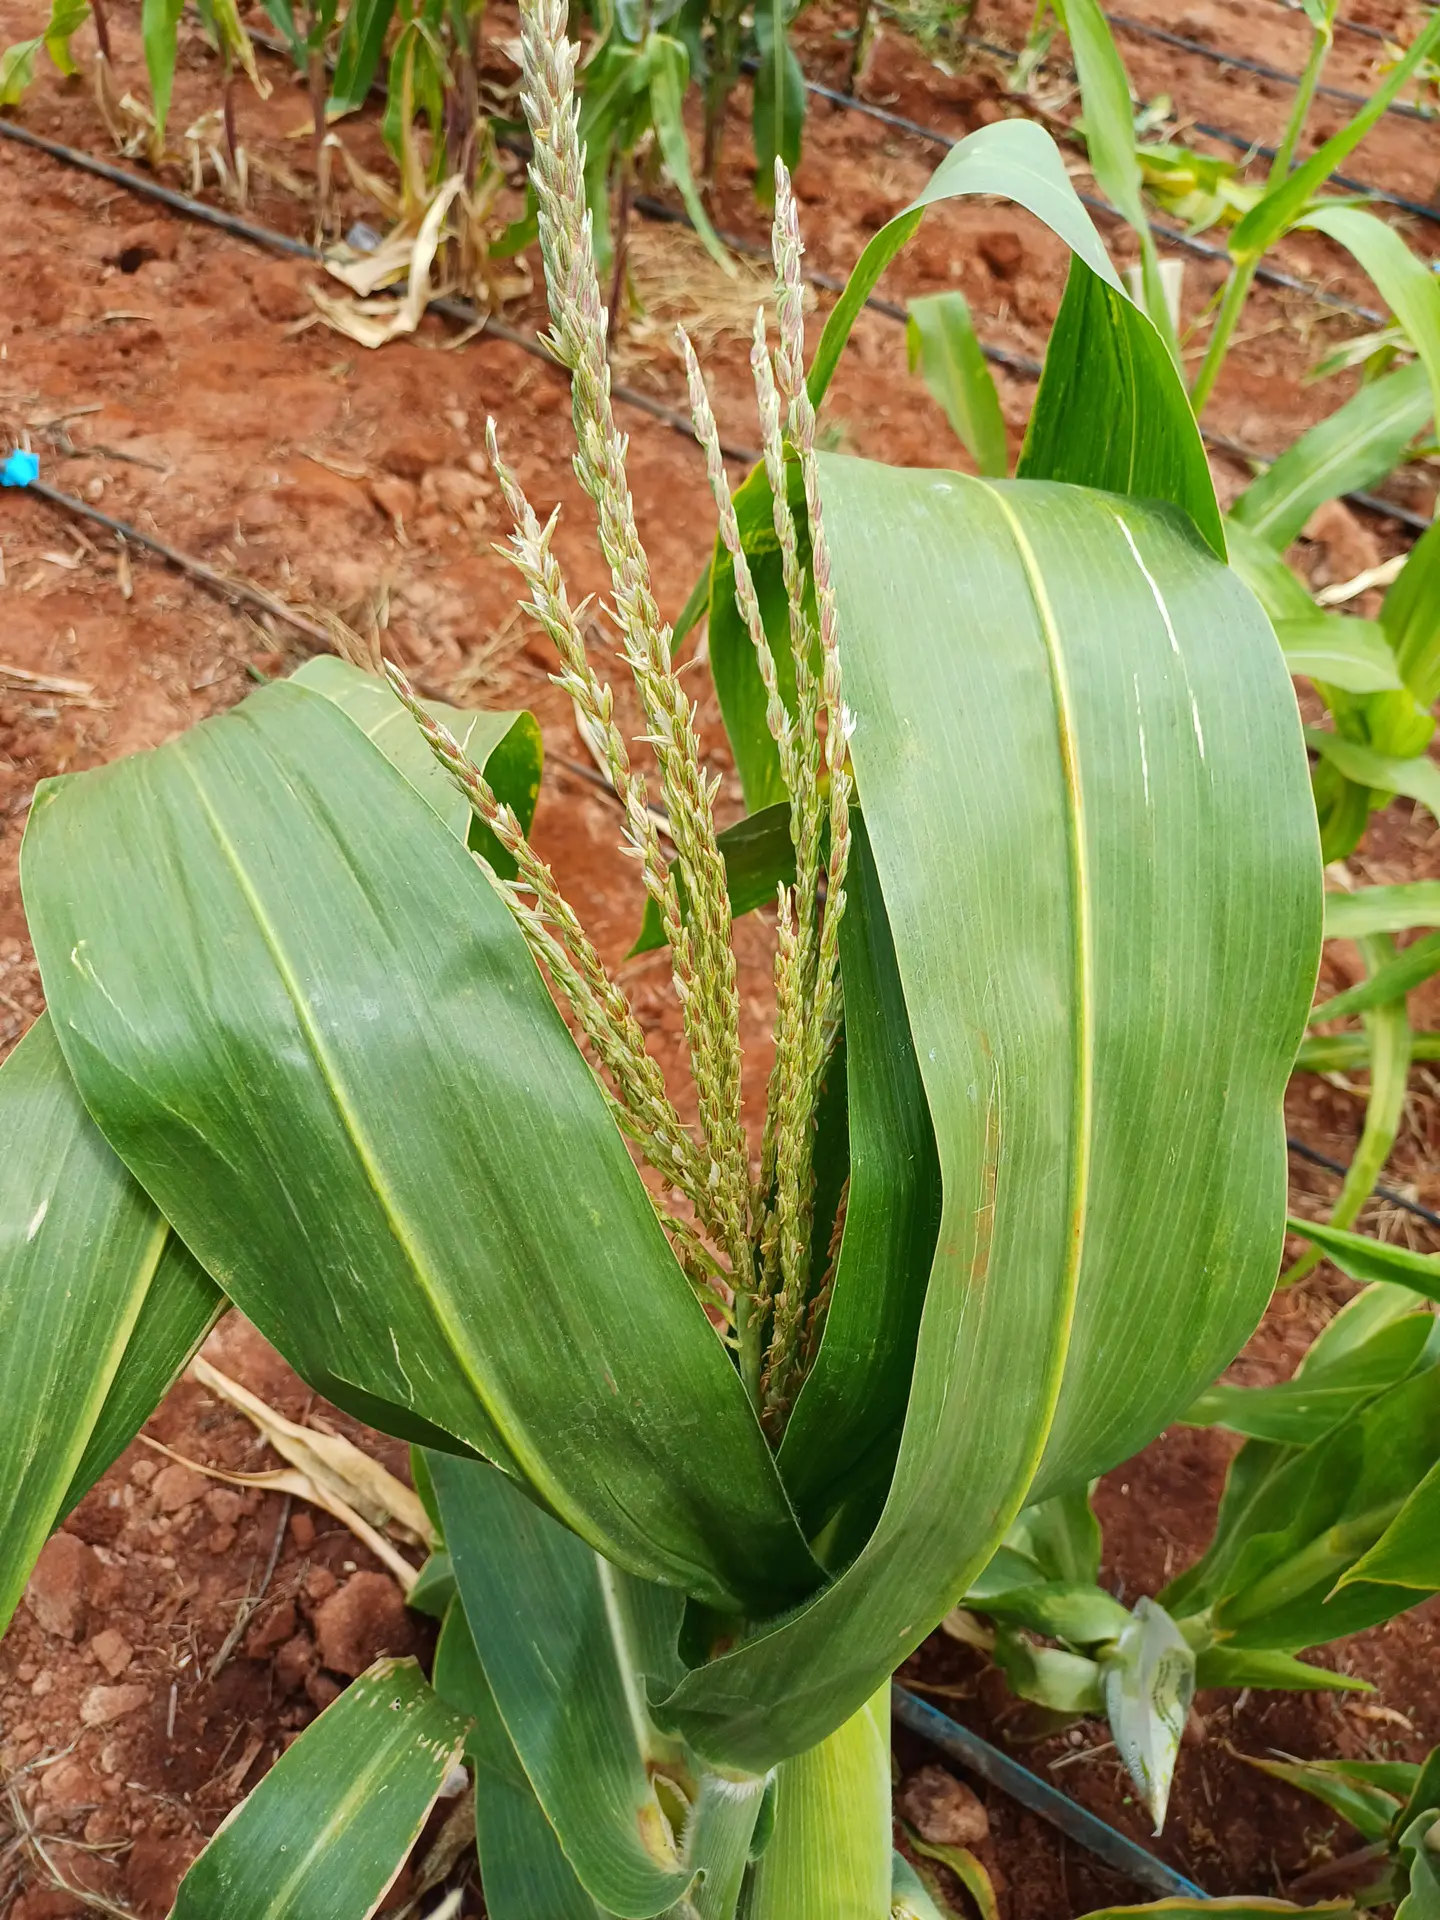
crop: maize
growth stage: flowering
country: Kenya
